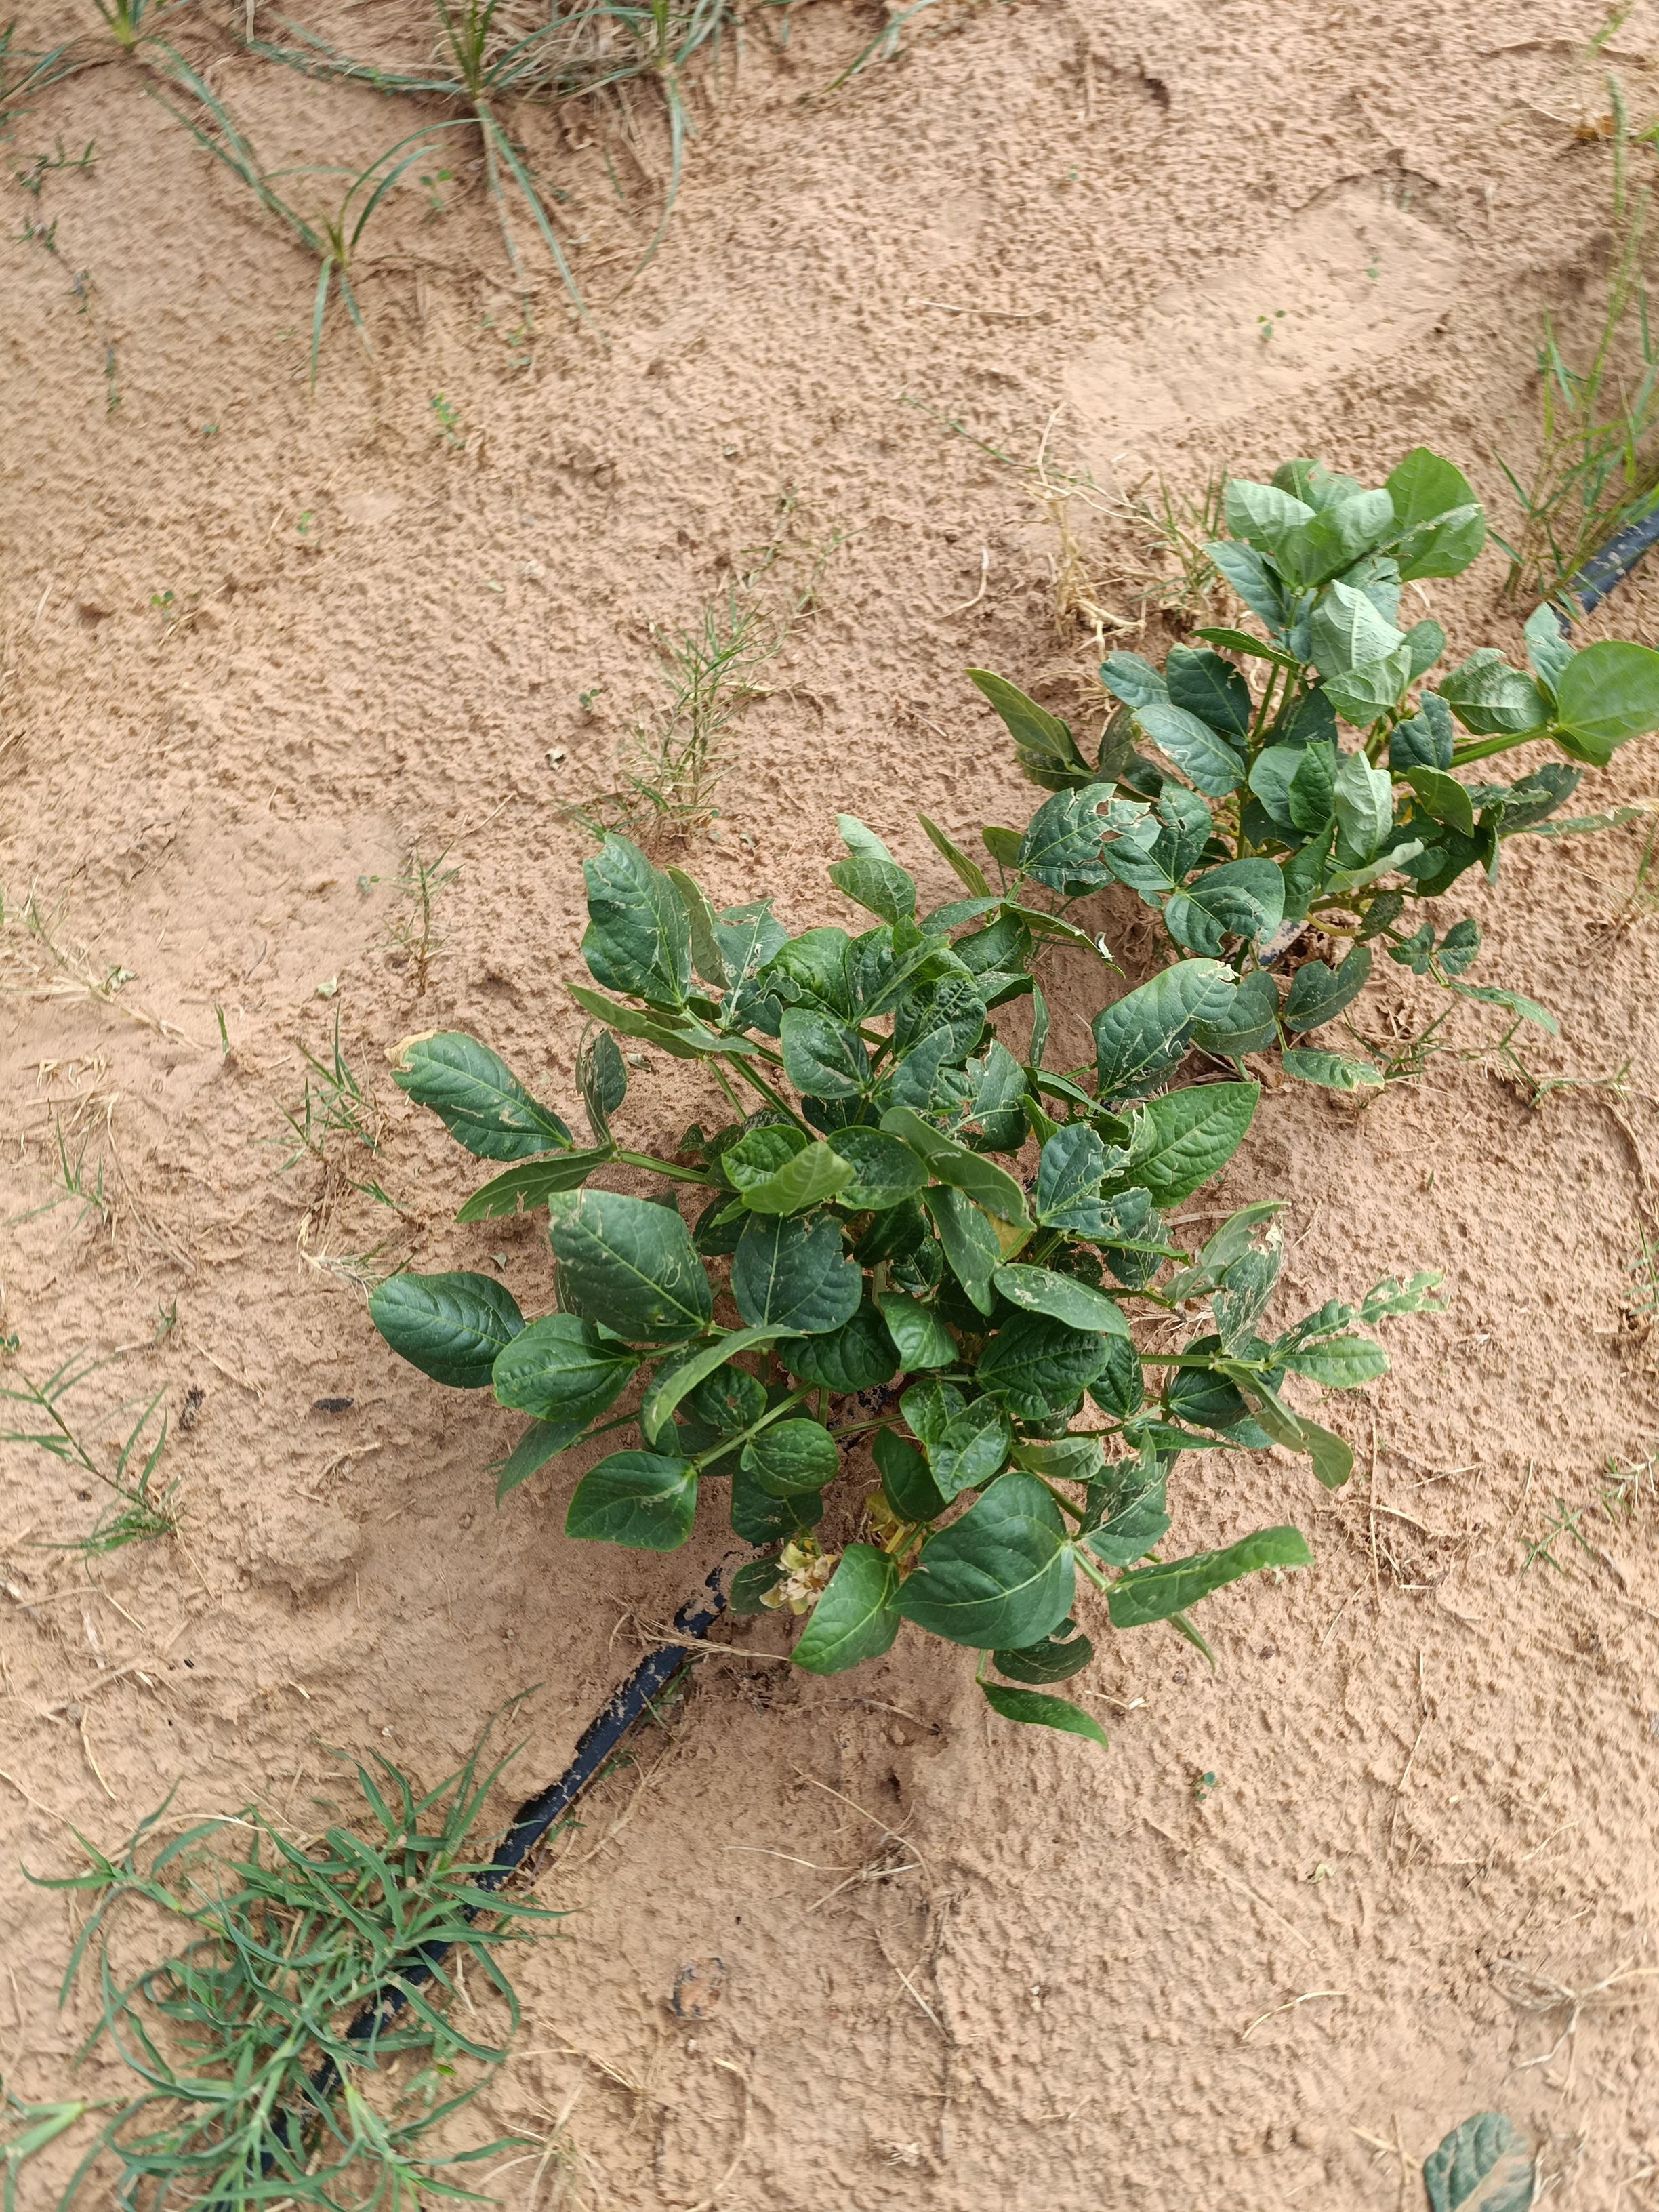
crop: cowpea
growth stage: vegetative
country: Nigeria
